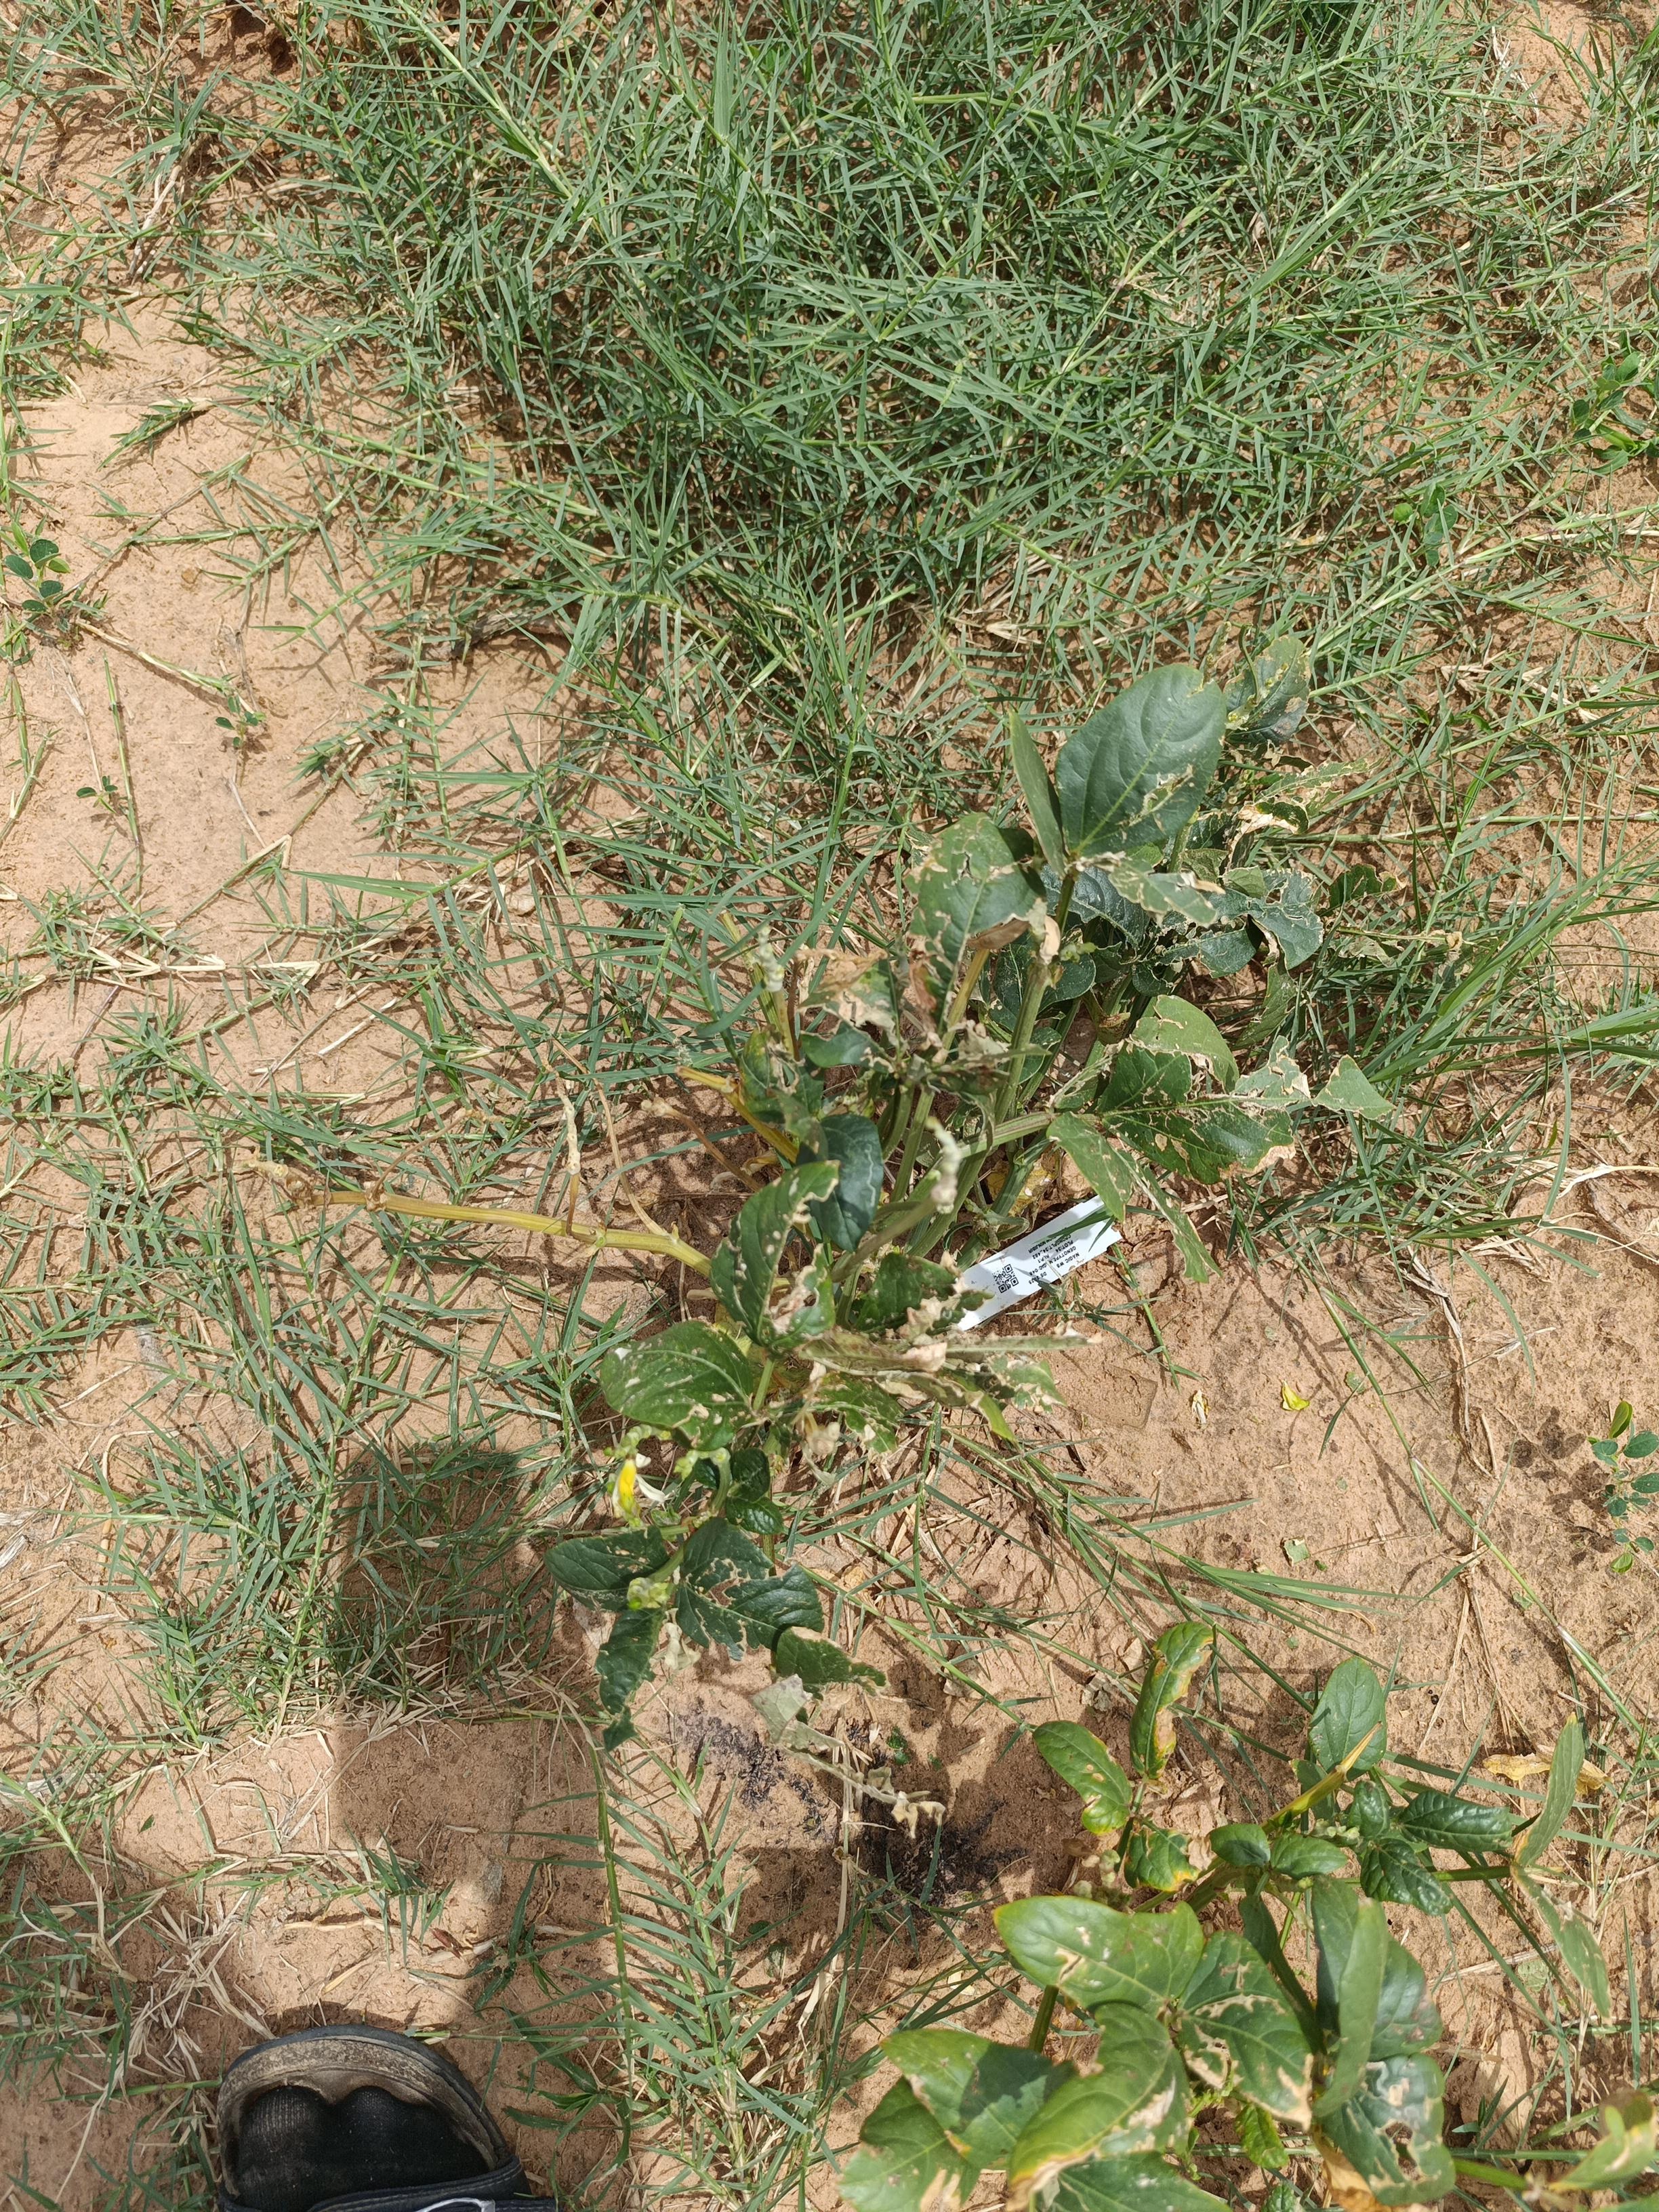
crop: cowpea
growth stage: harvest maturity
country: Nigeria
